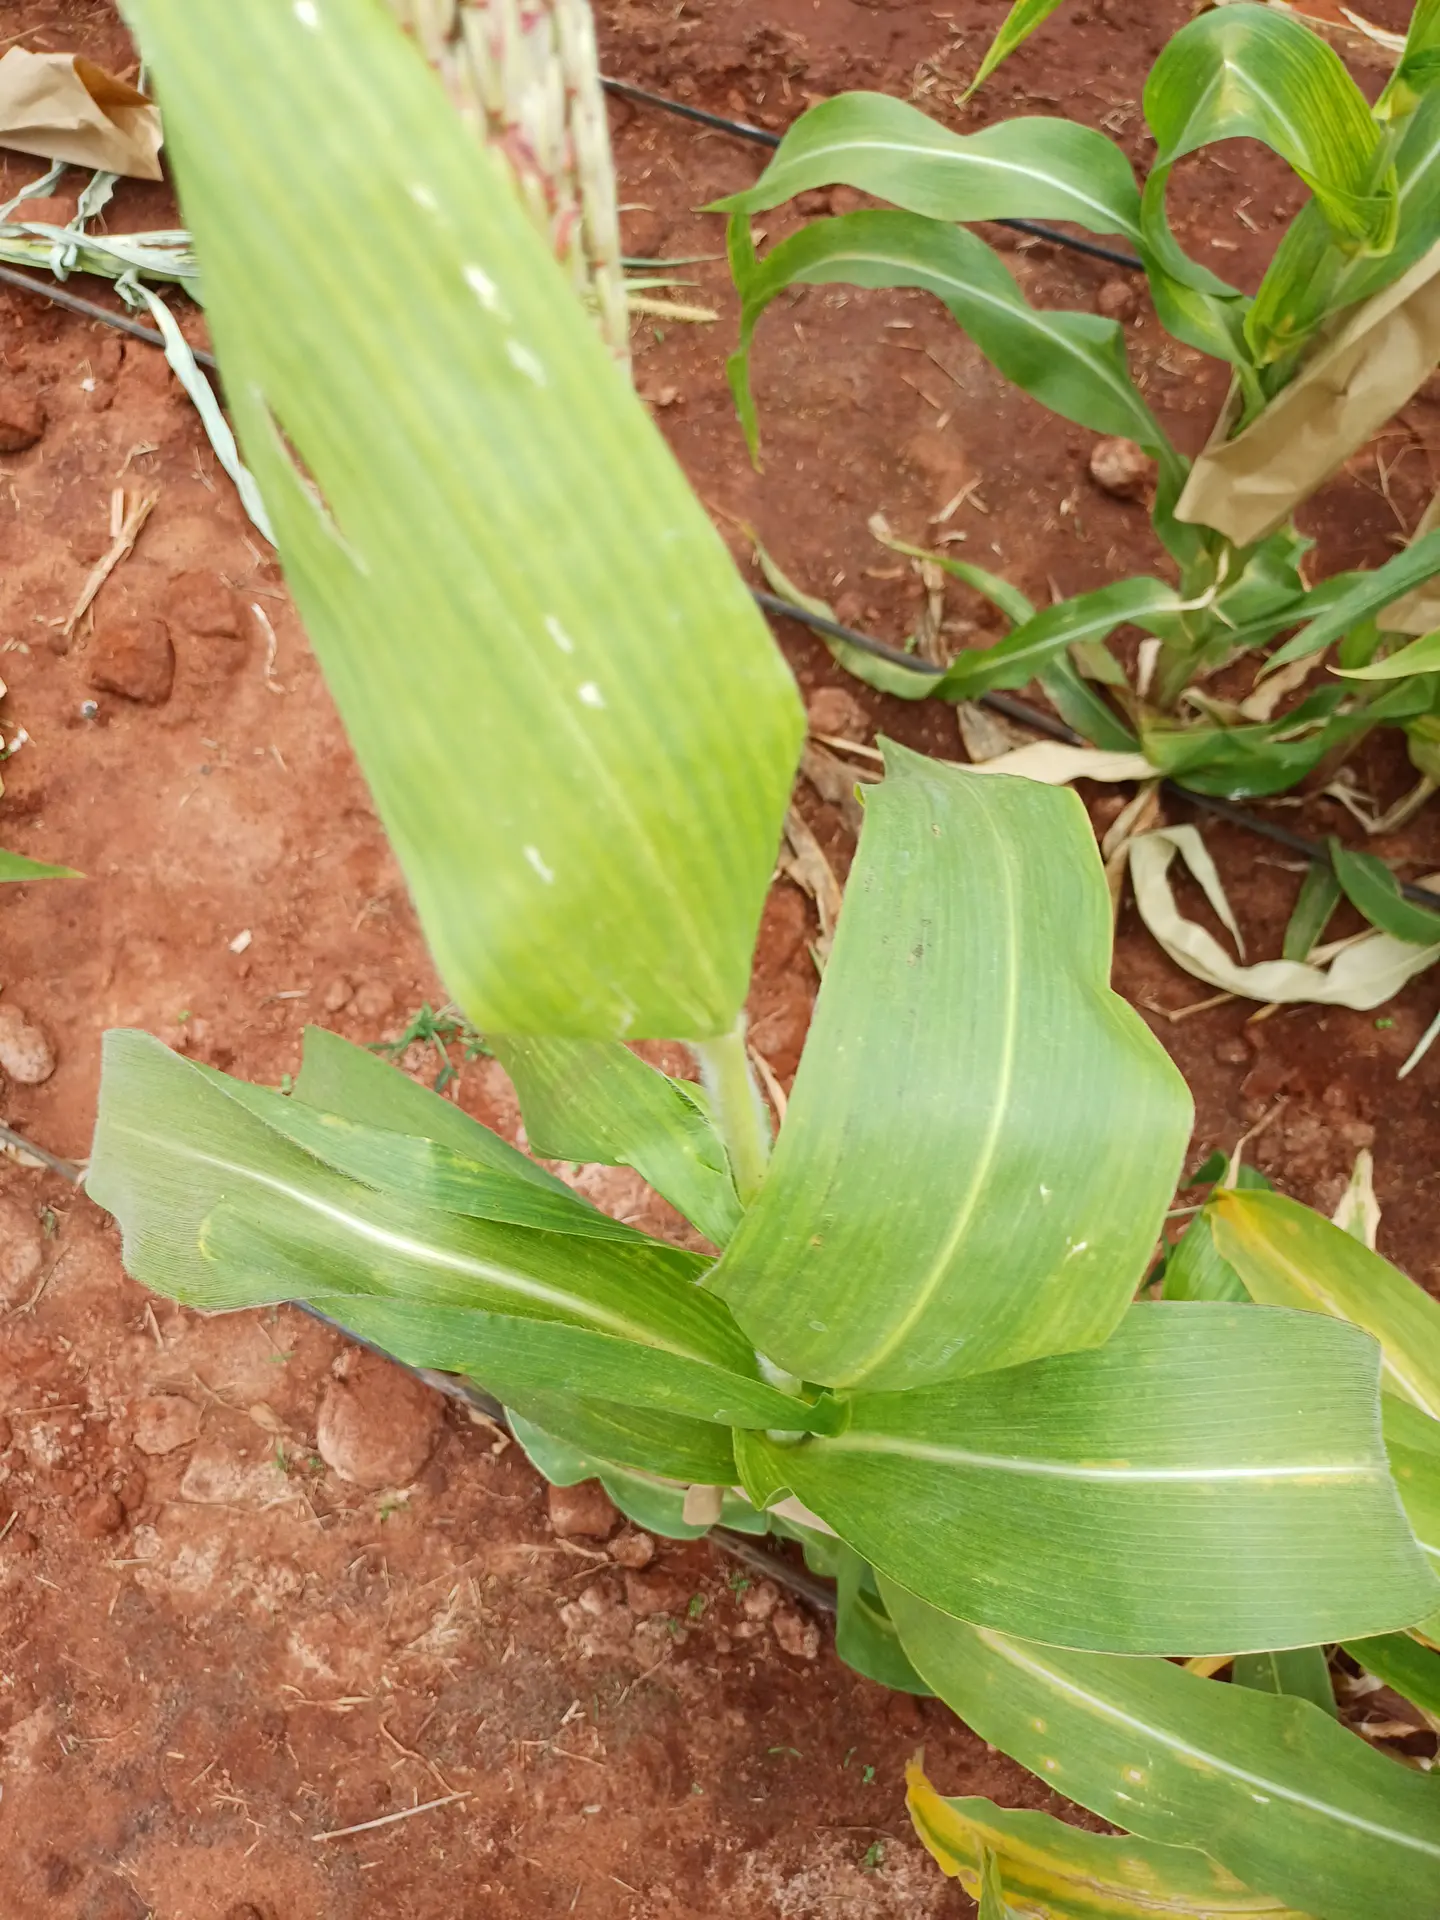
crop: maize
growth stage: flowering
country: Kenya
